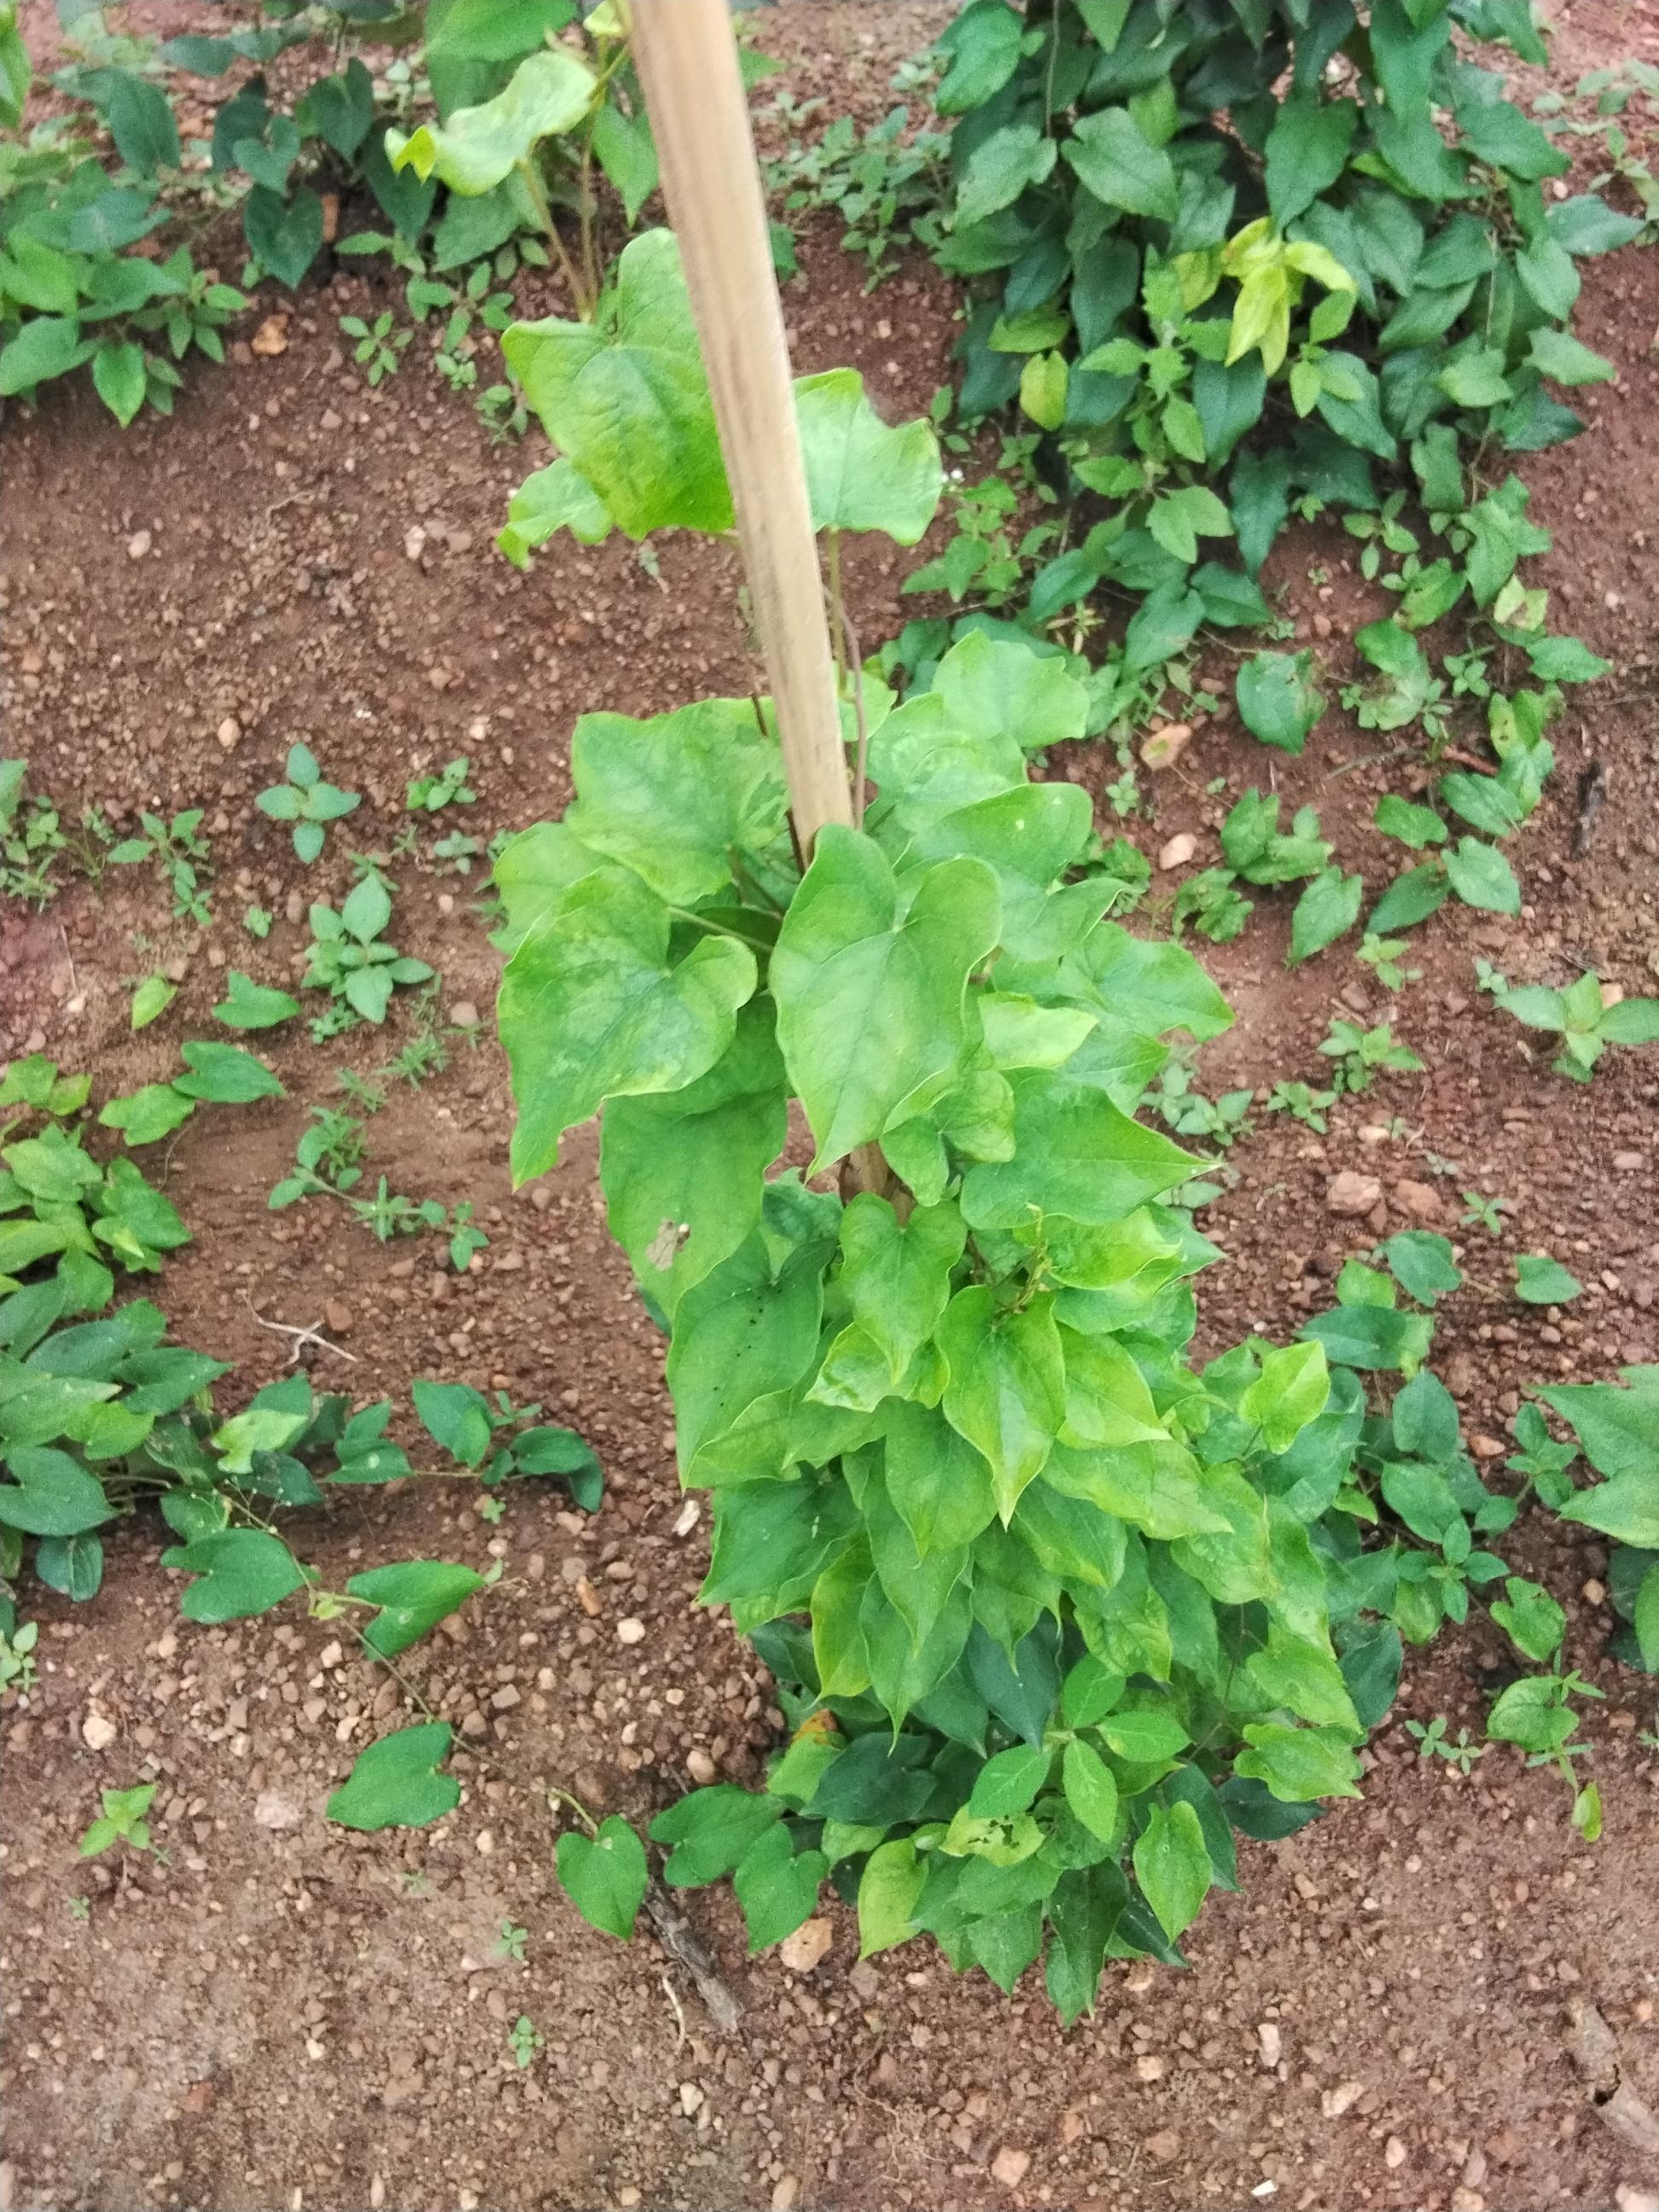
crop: yam
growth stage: vegetative
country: Nigeria
